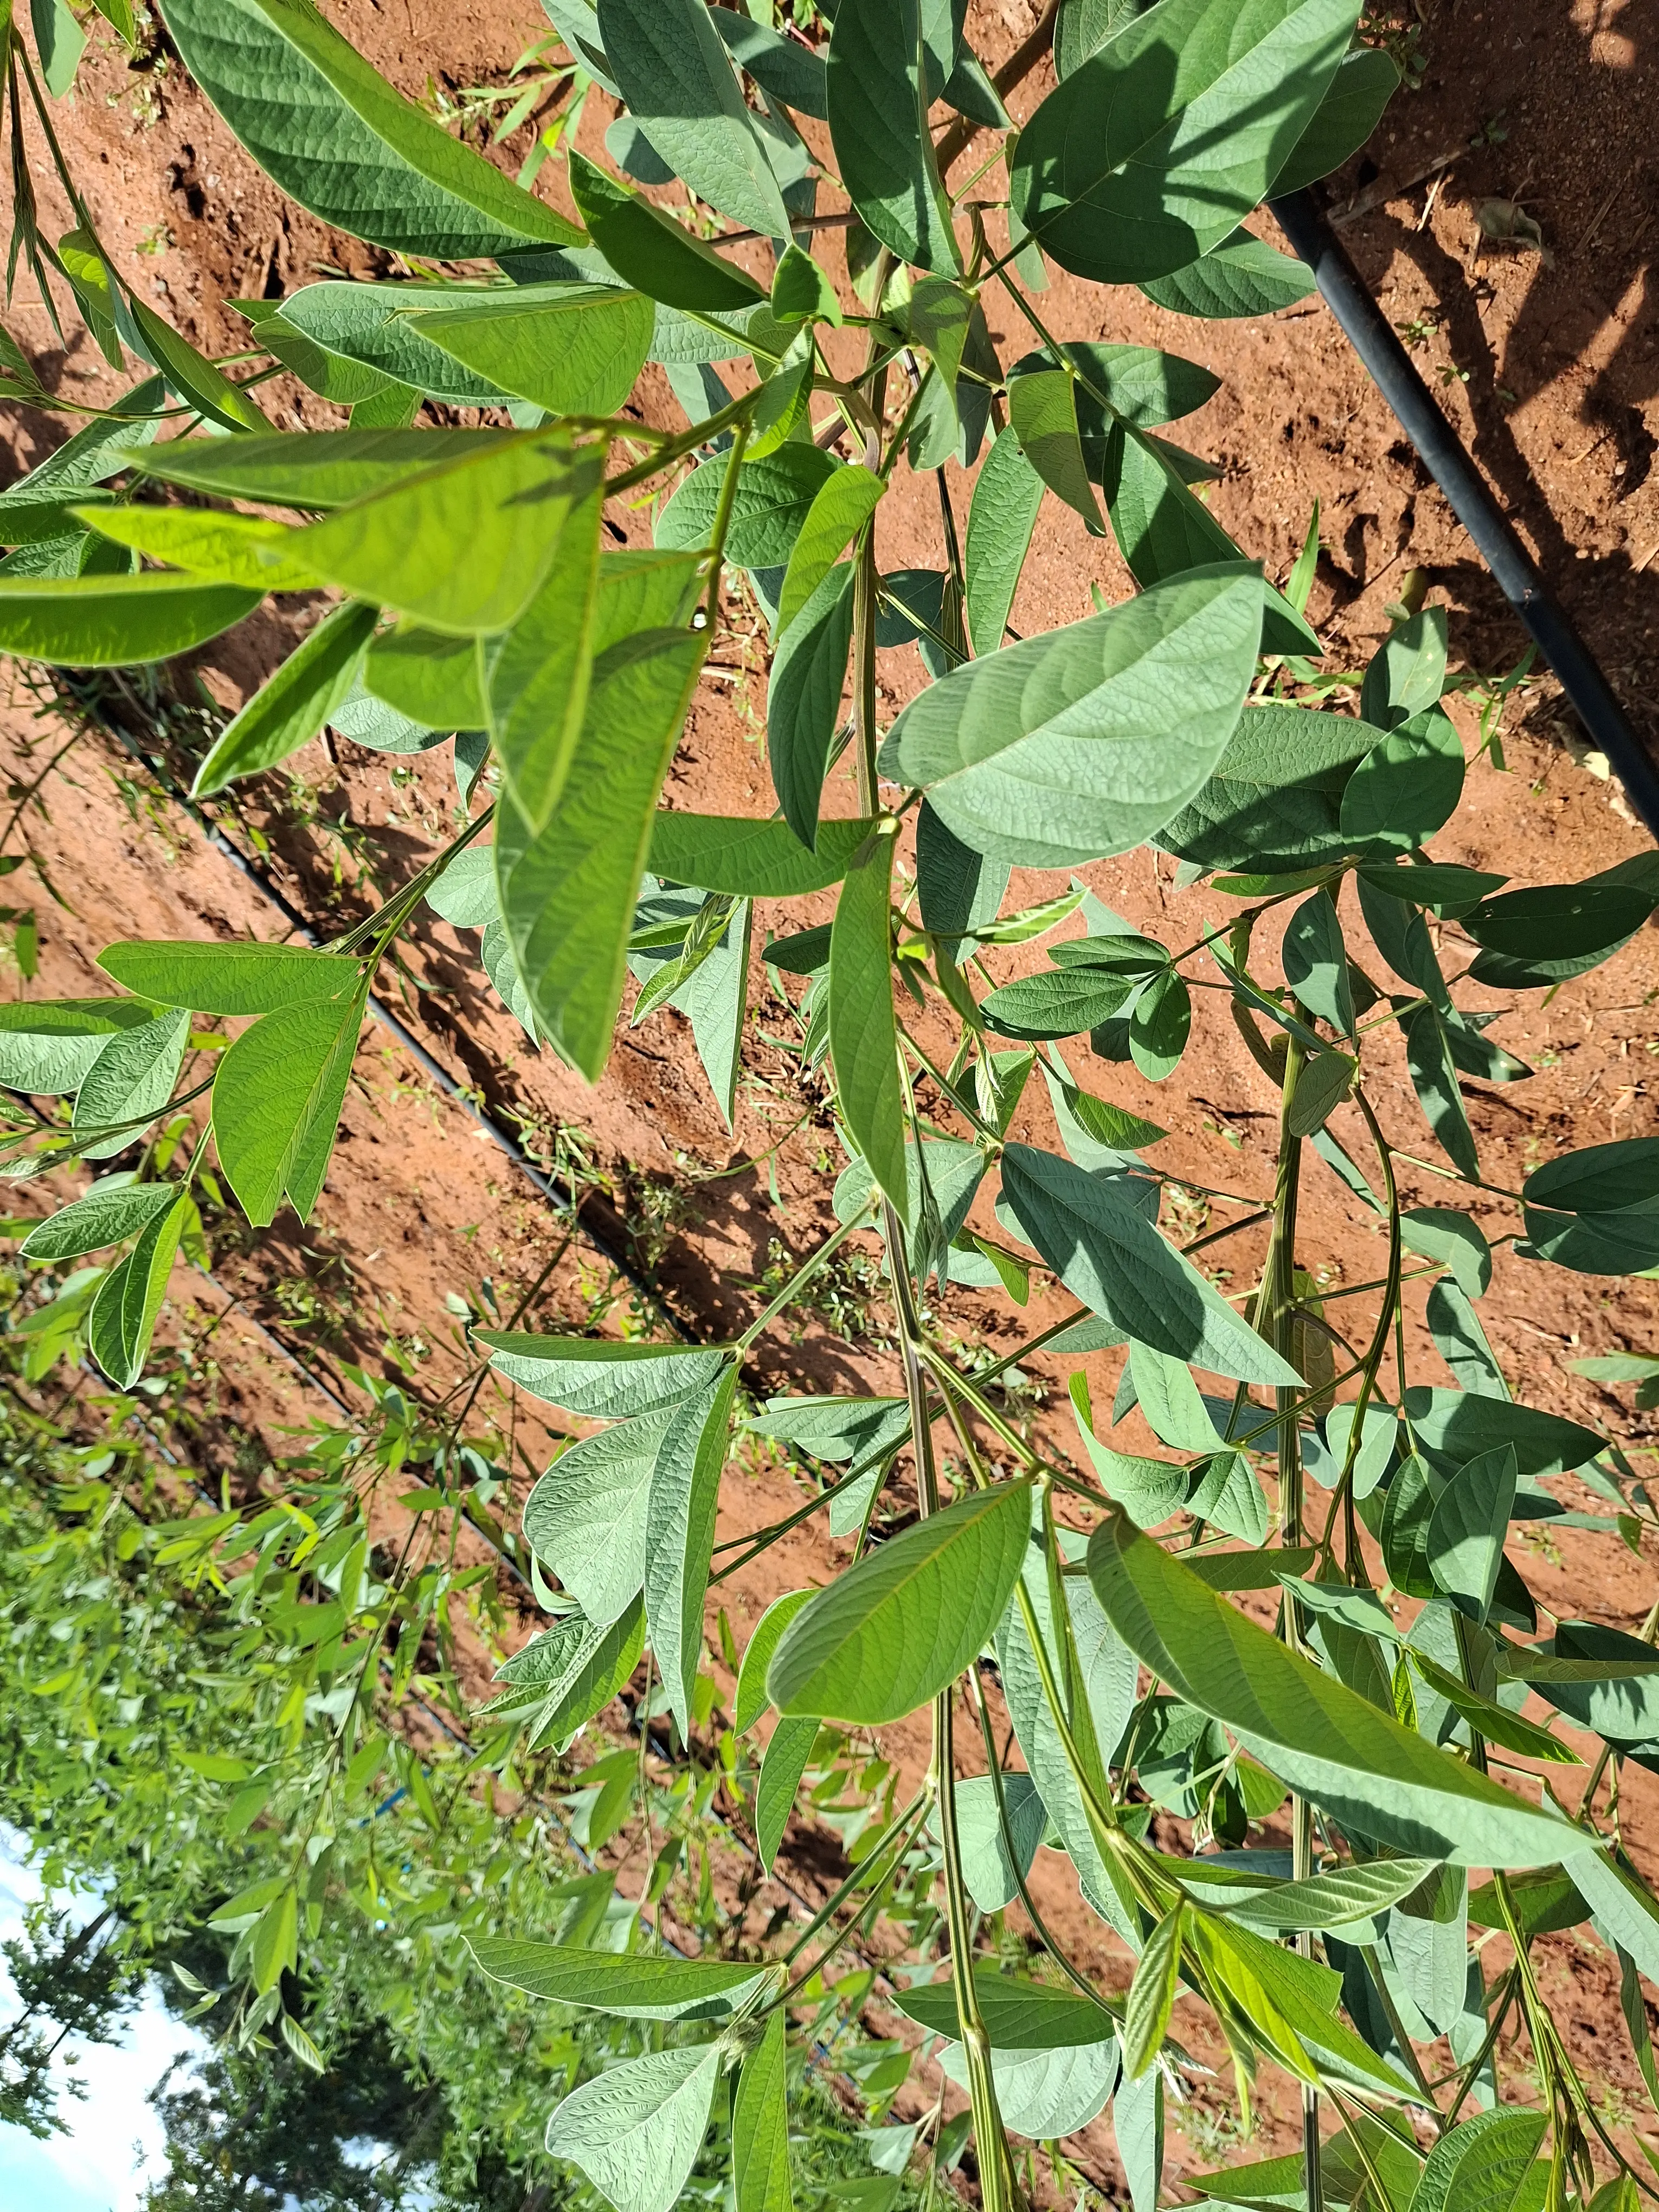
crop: pigeonpea
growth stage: vegetative
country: Kenya
